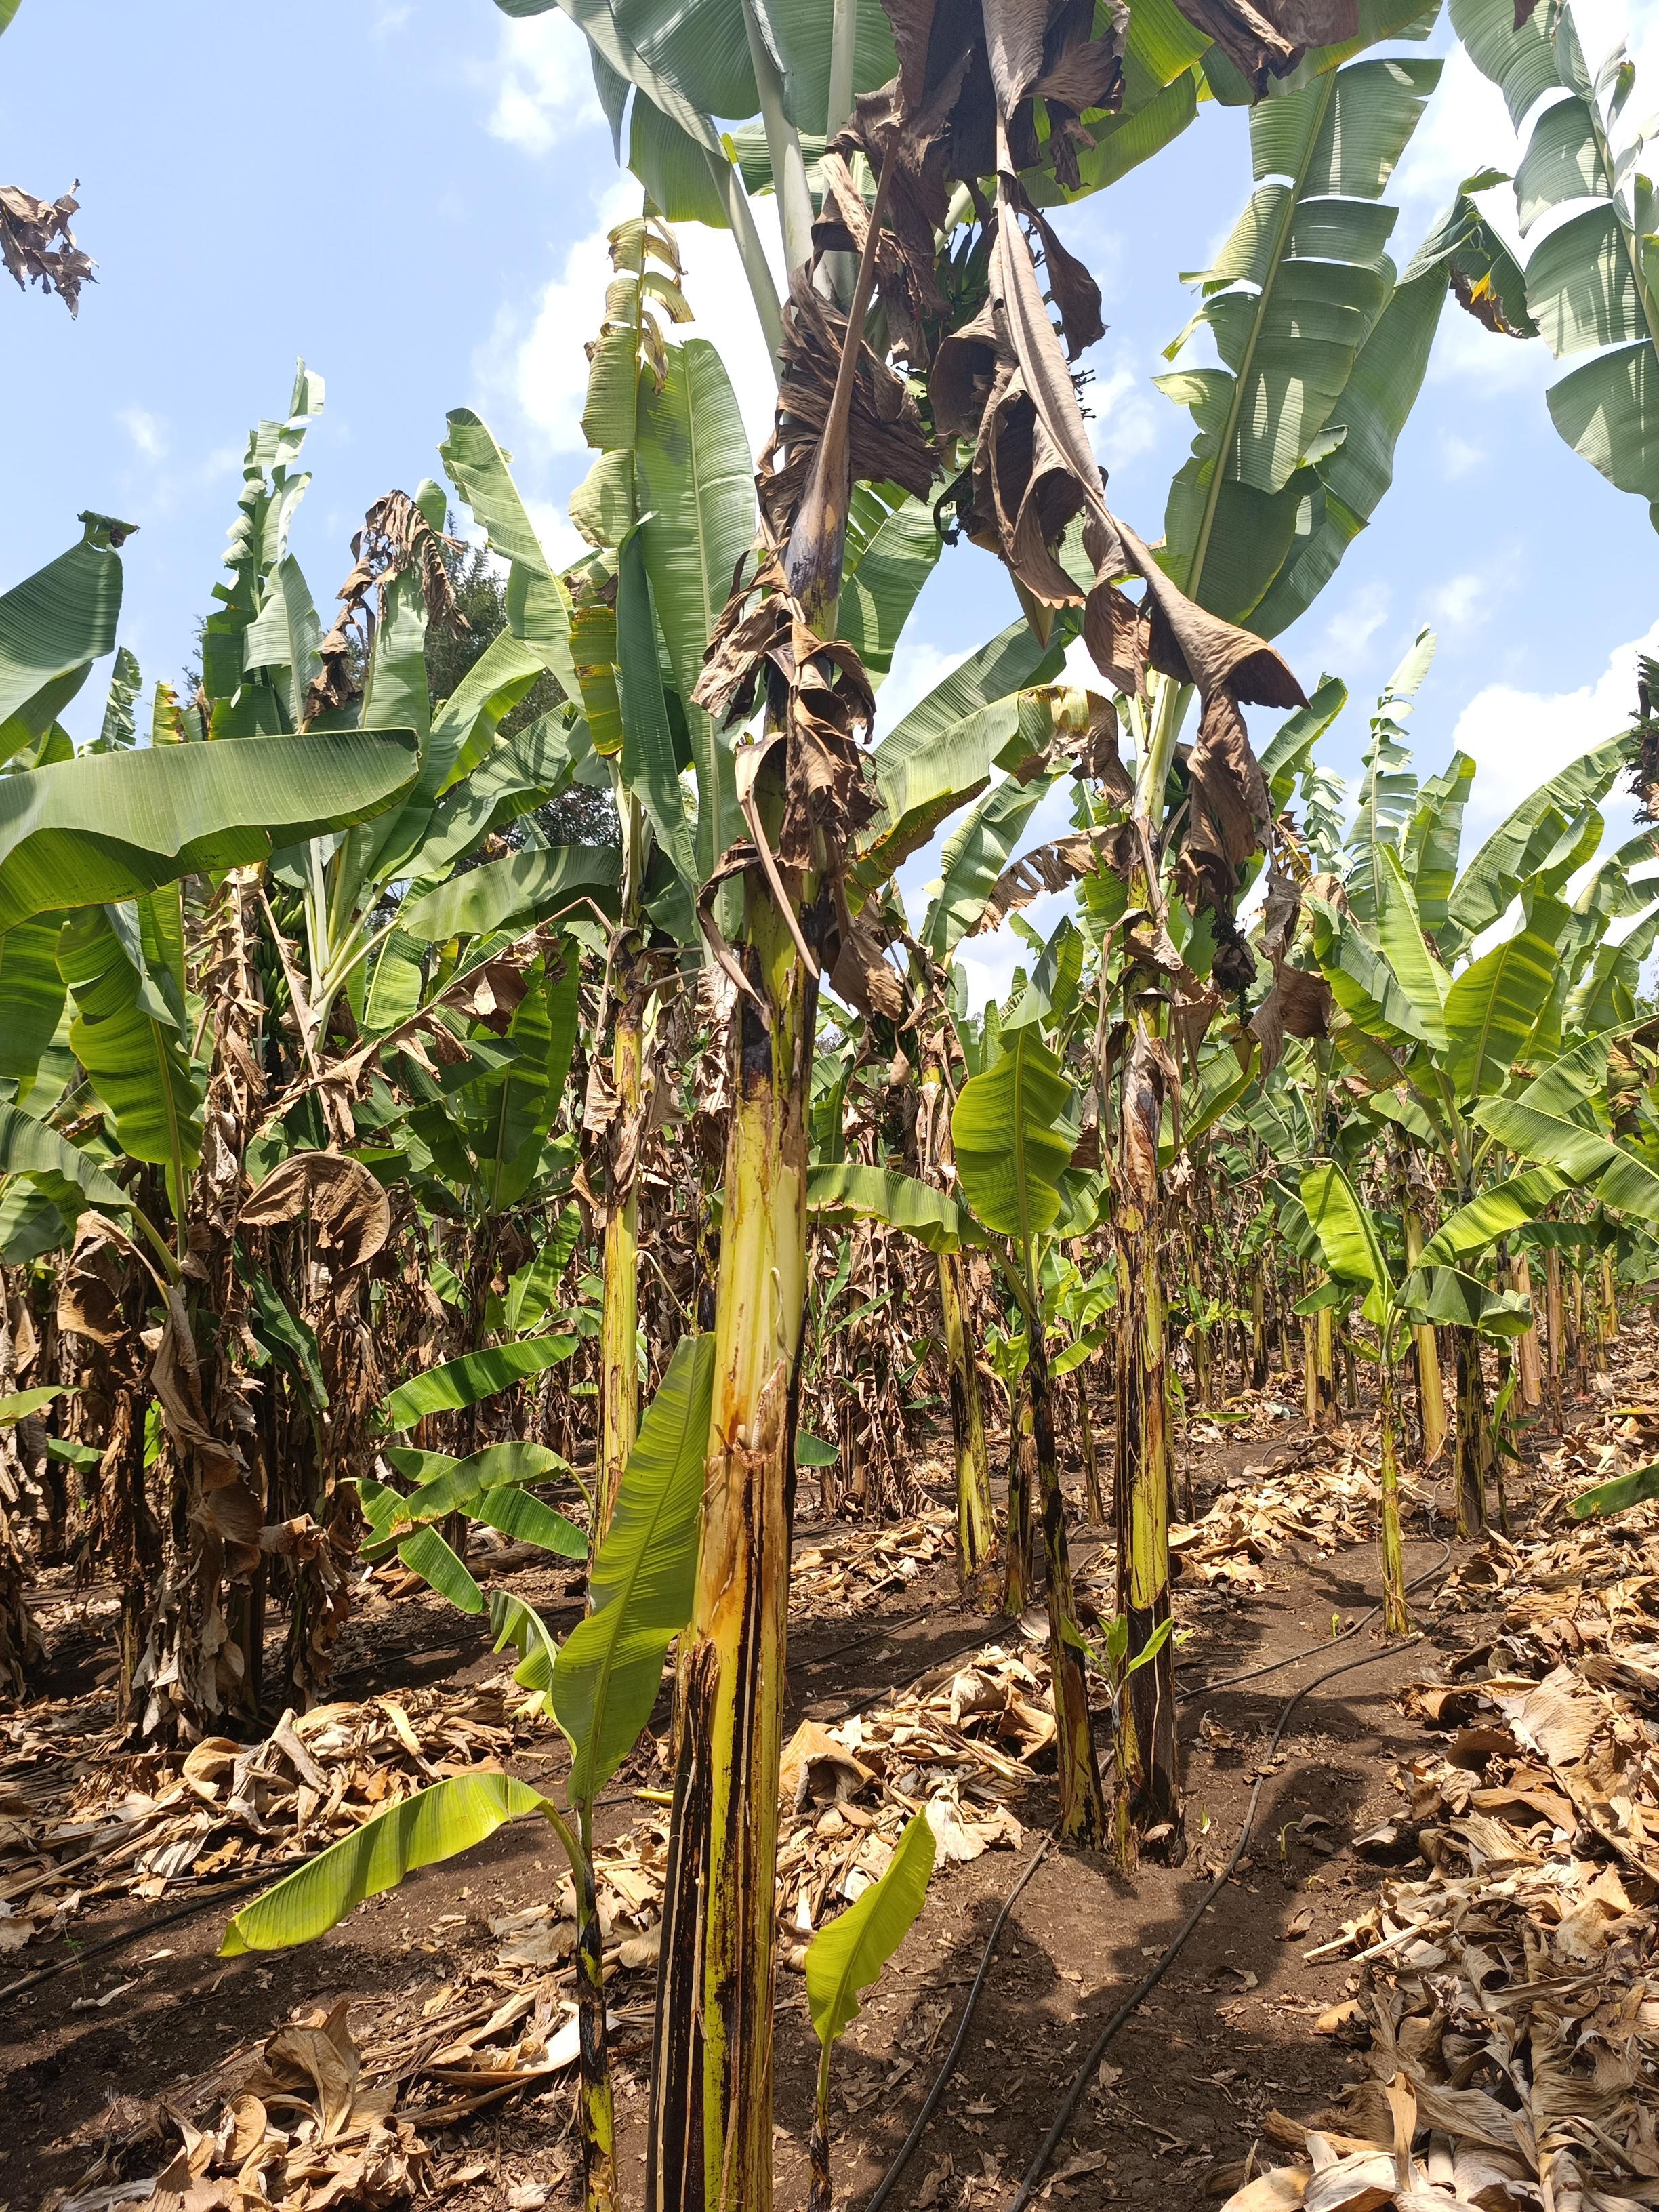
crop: banana
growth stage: development fruit
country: Tanzania
